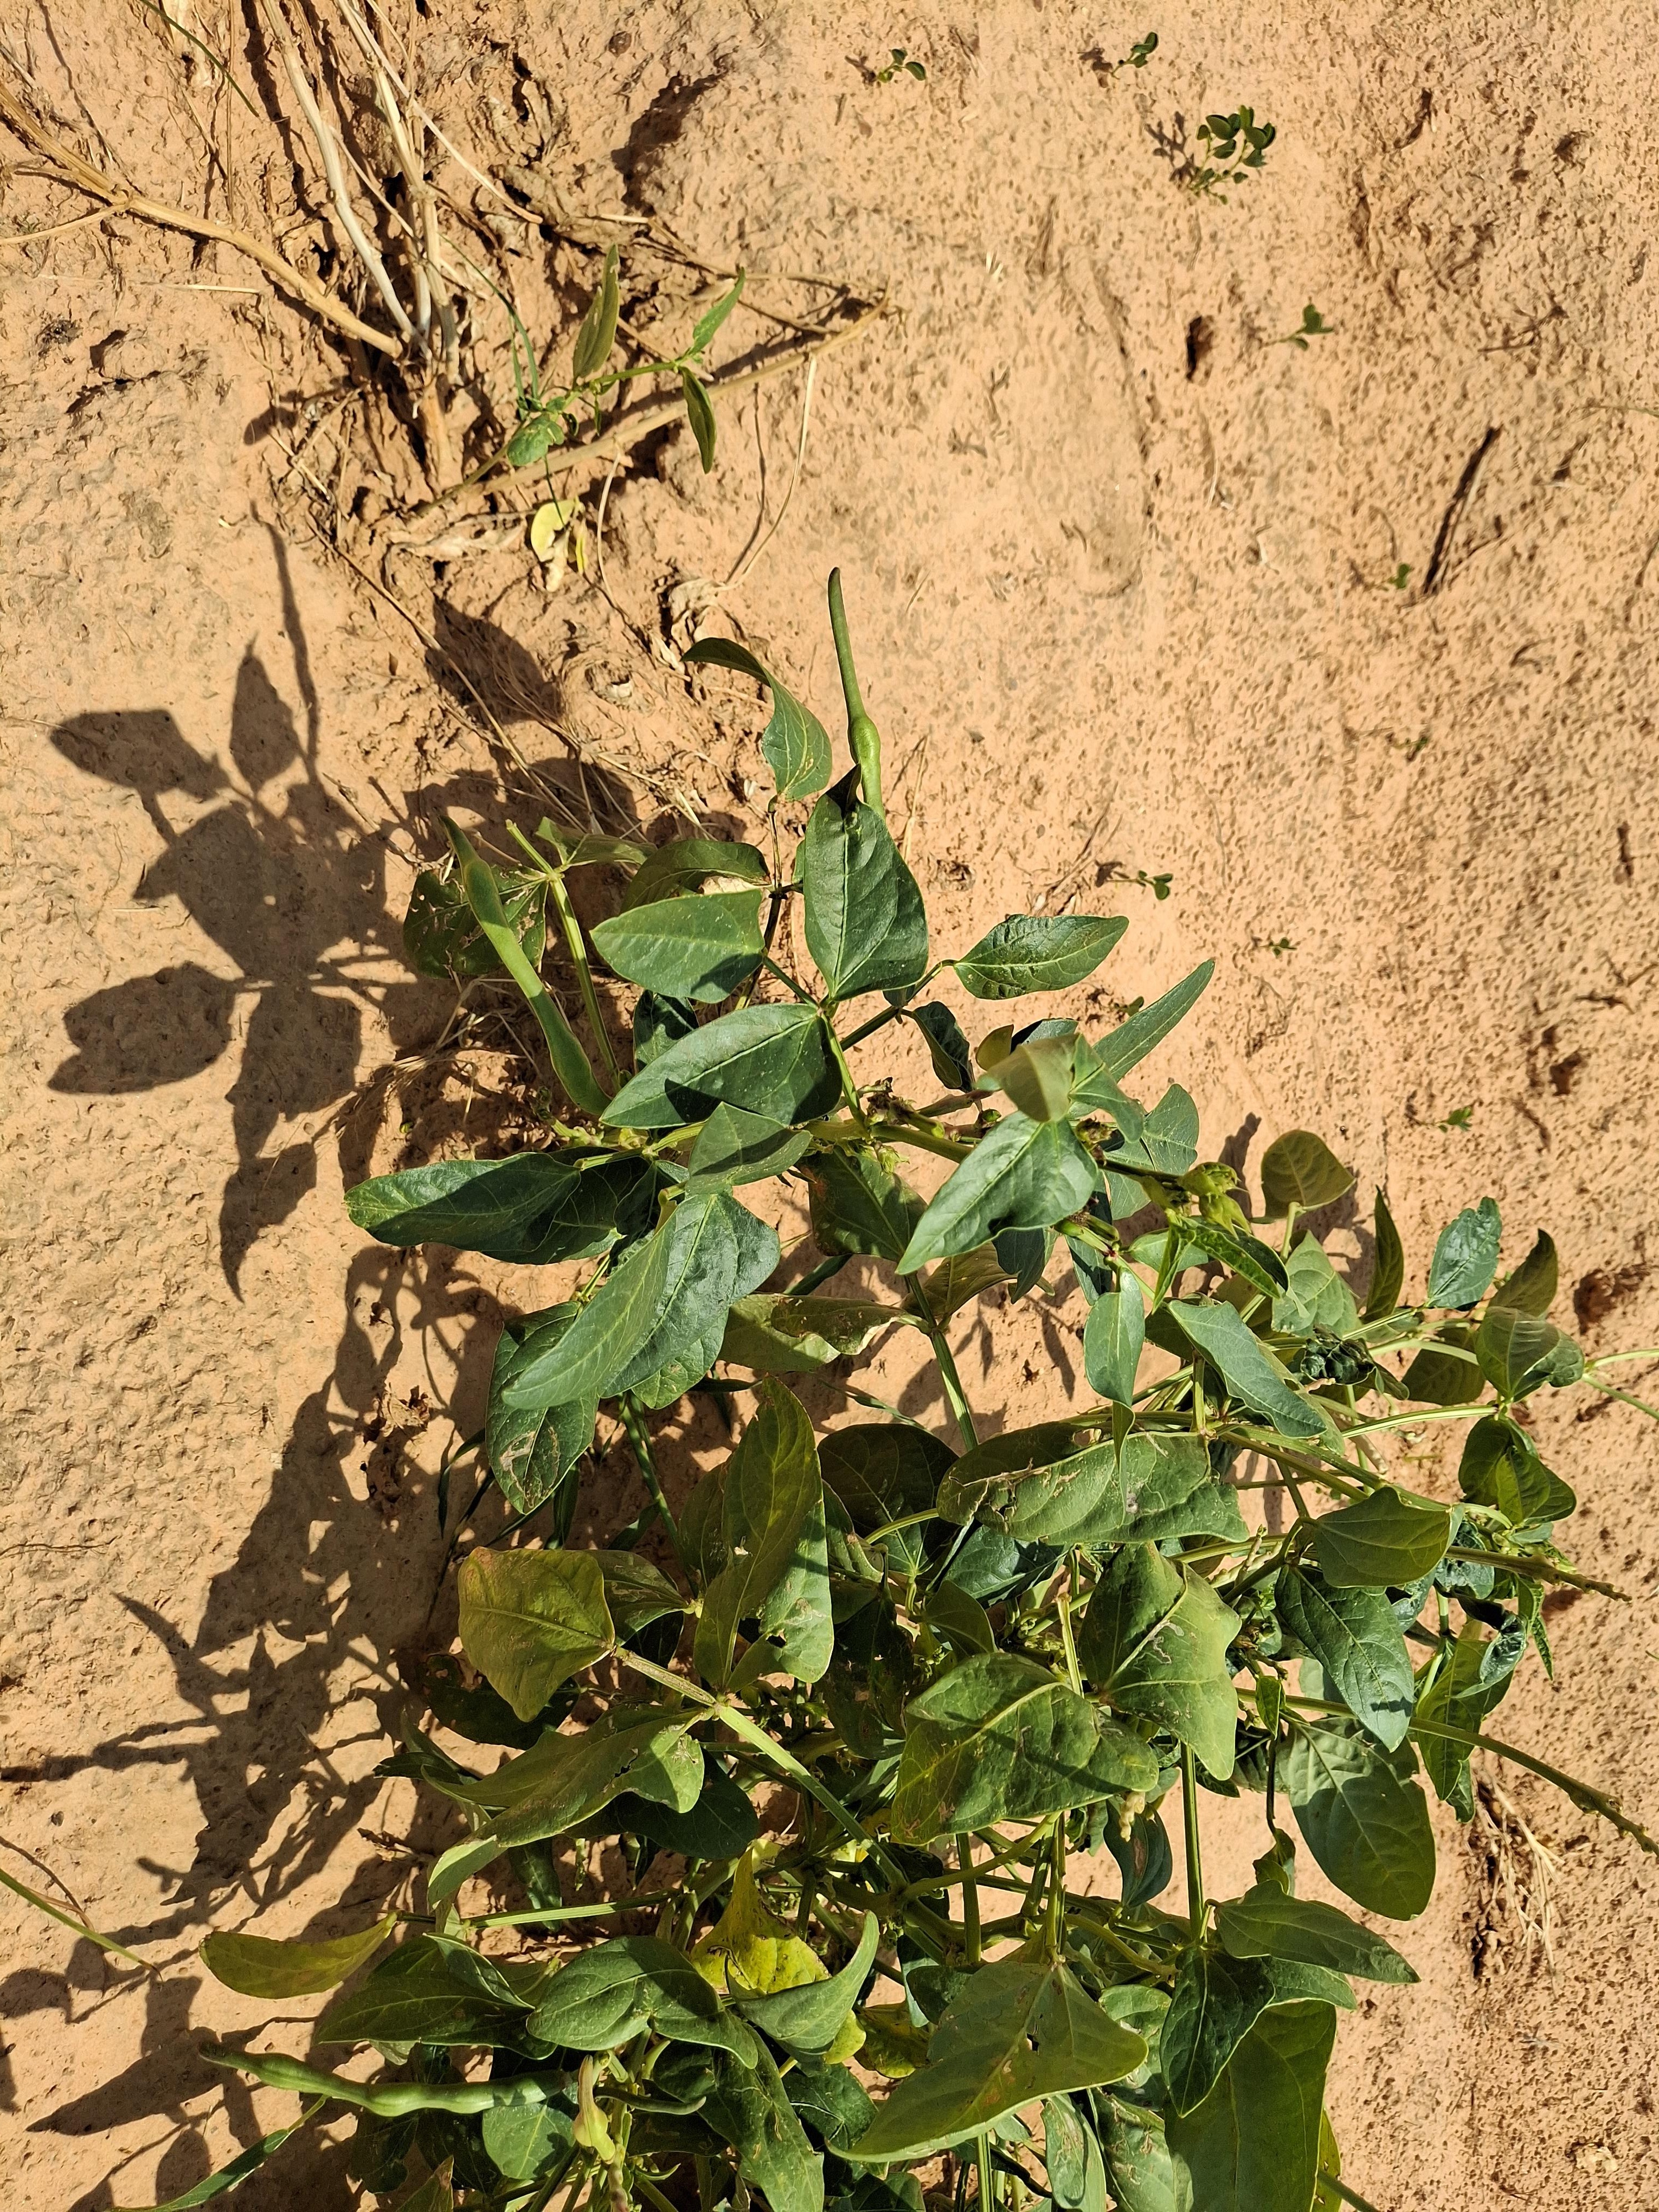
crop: cowpea
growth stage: harvest maturity
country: Nigeria
